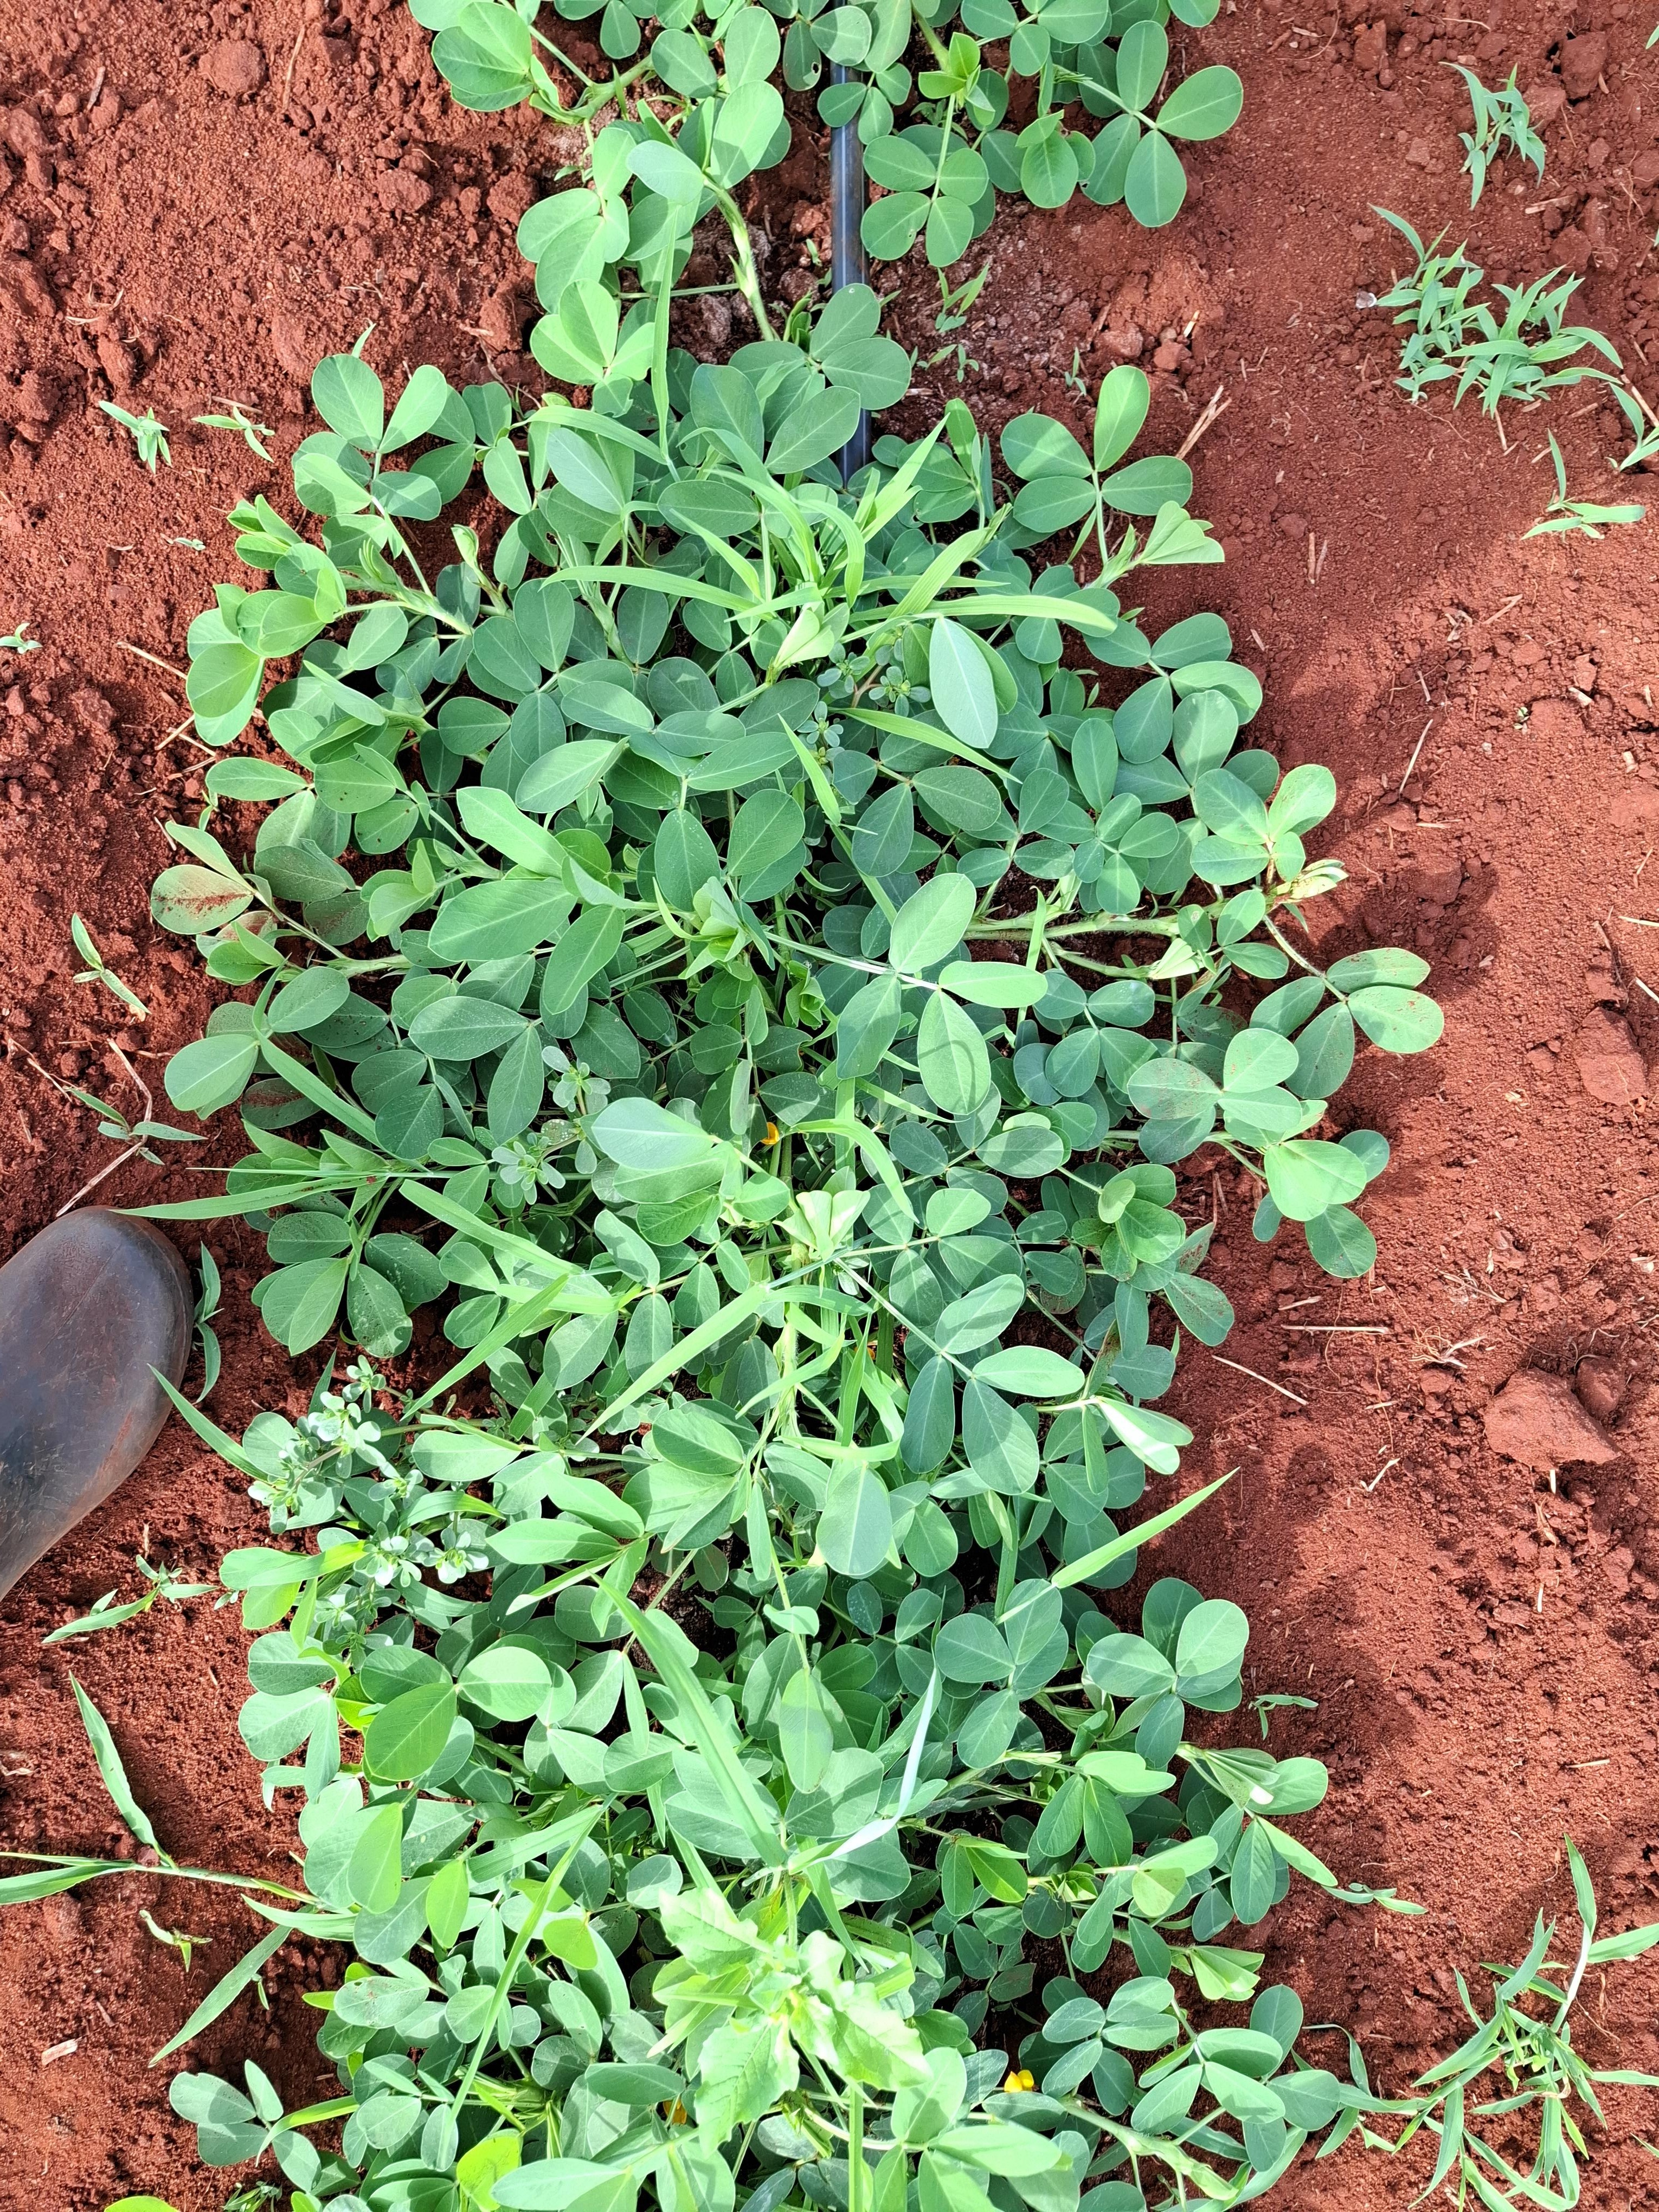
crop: groundnut
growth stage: flowering
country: Kenya
